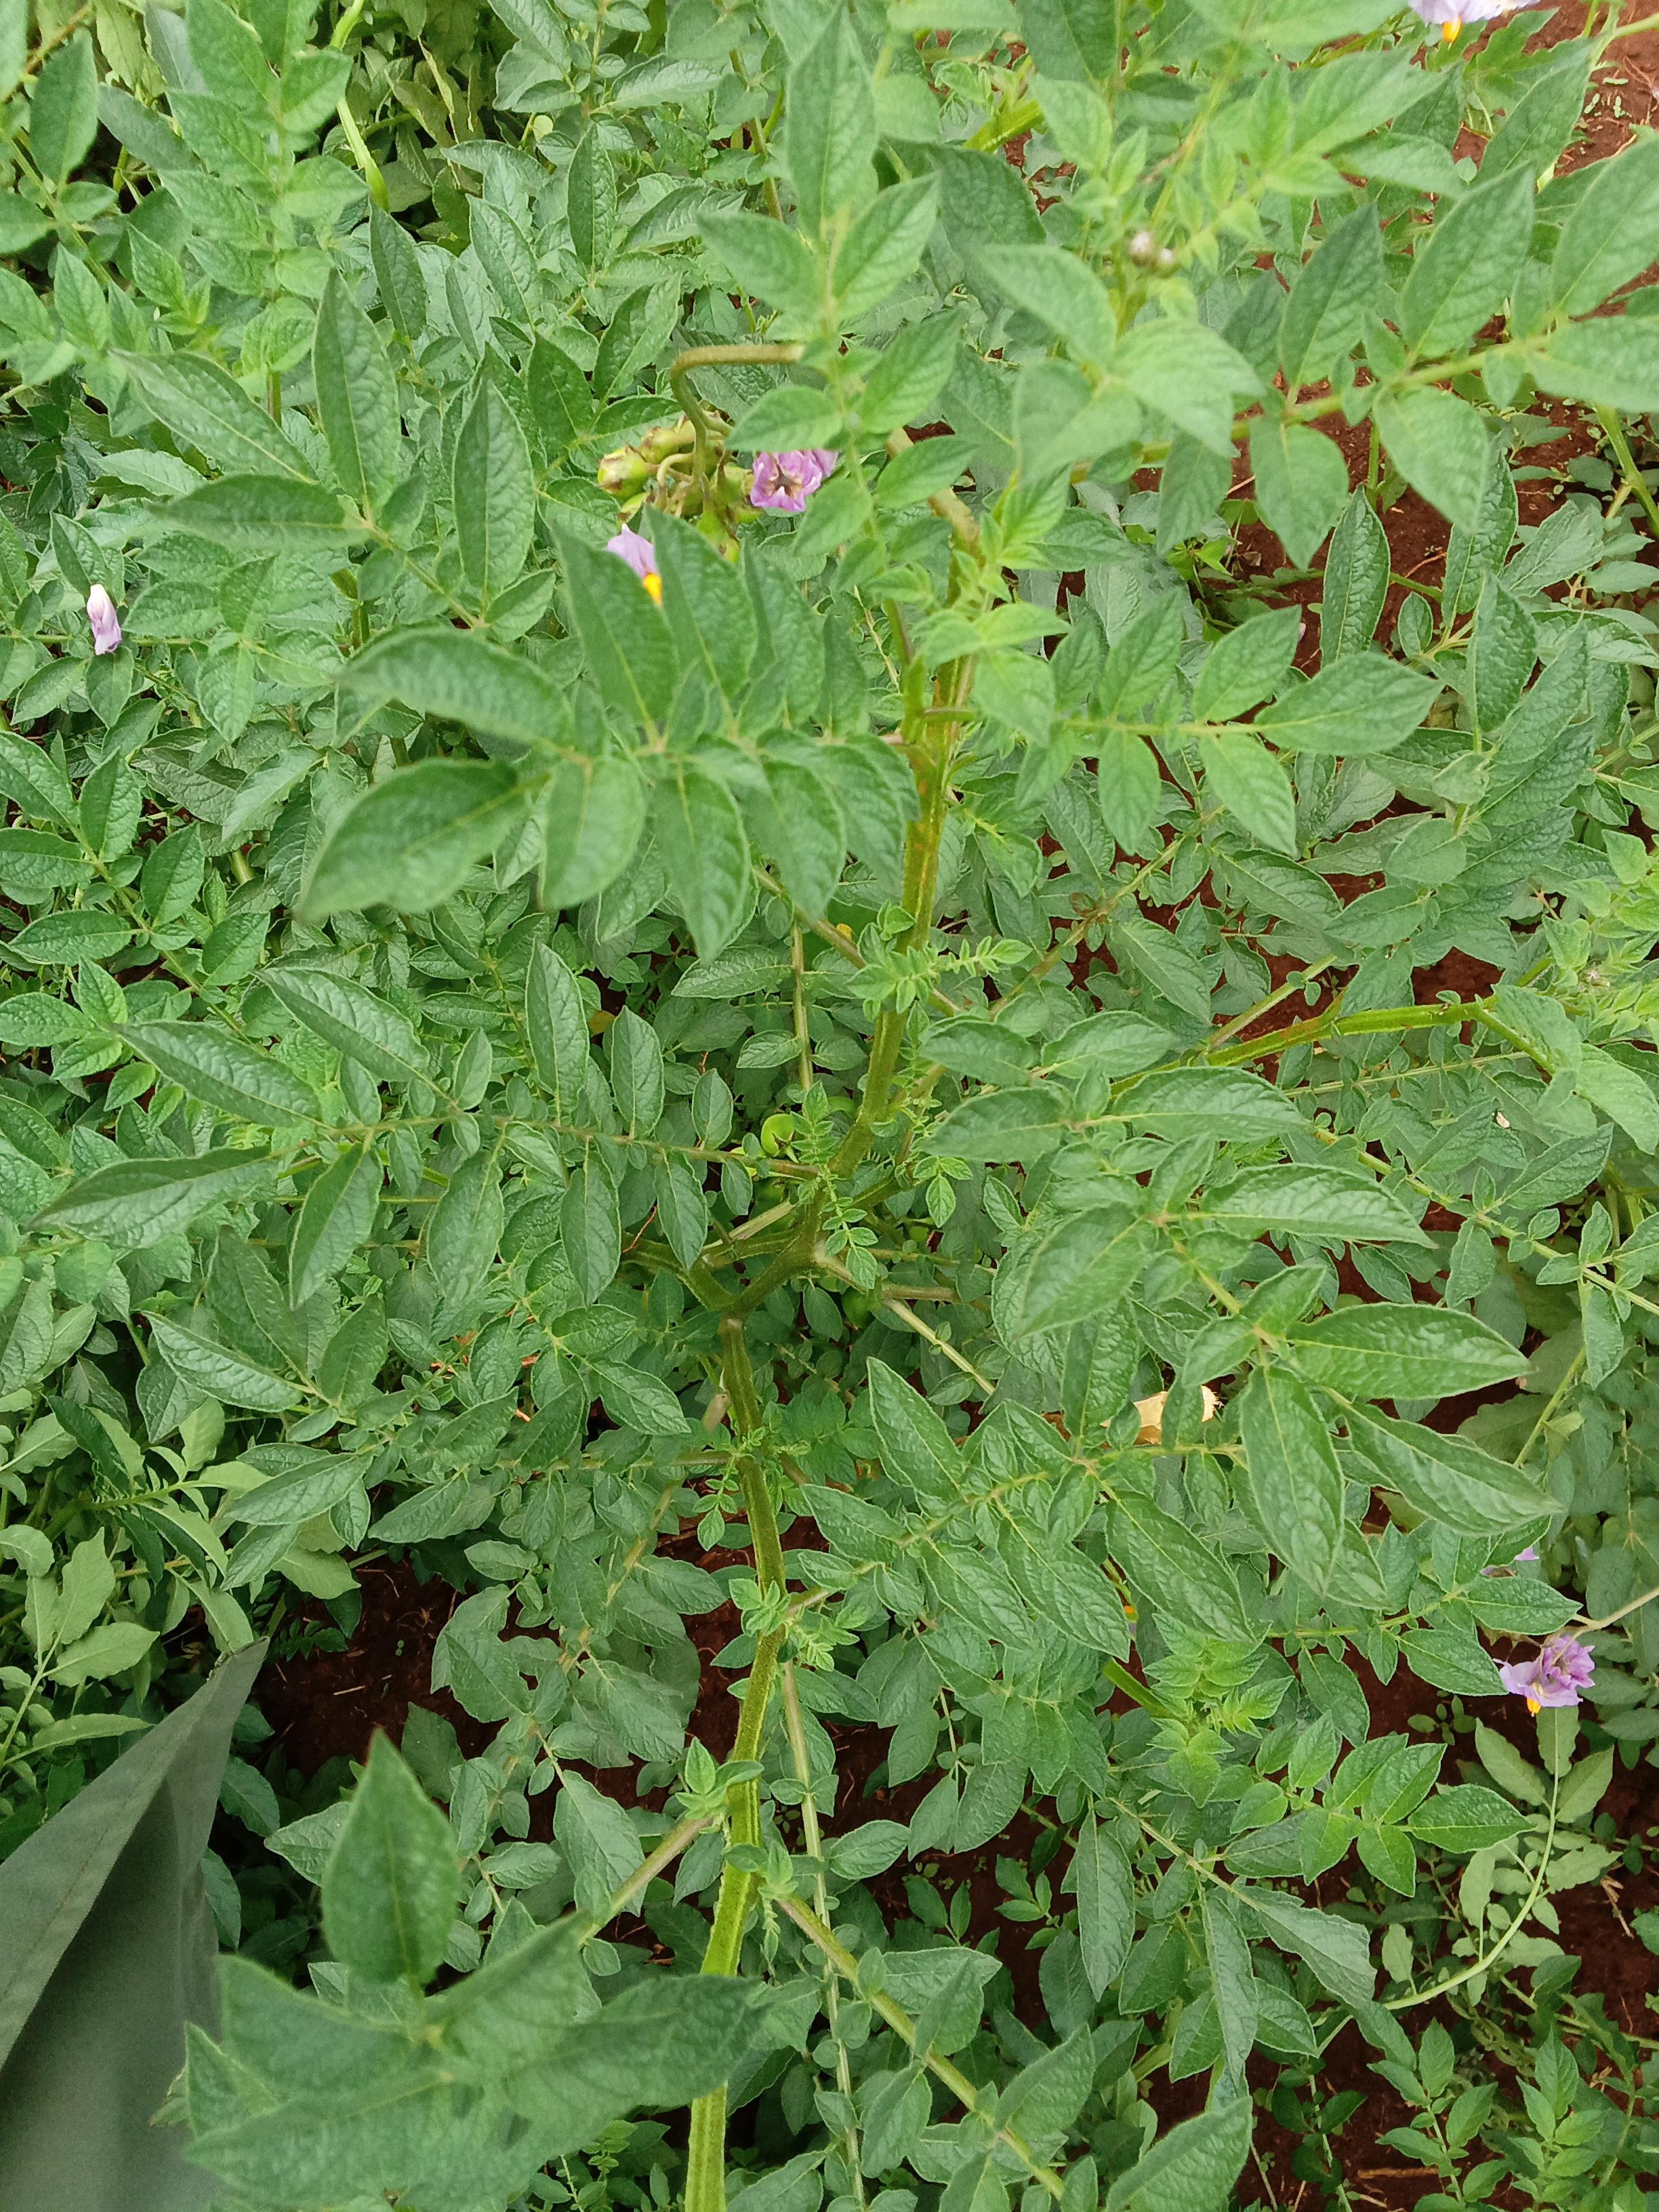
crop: potato
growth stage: flowering
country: Kenya
